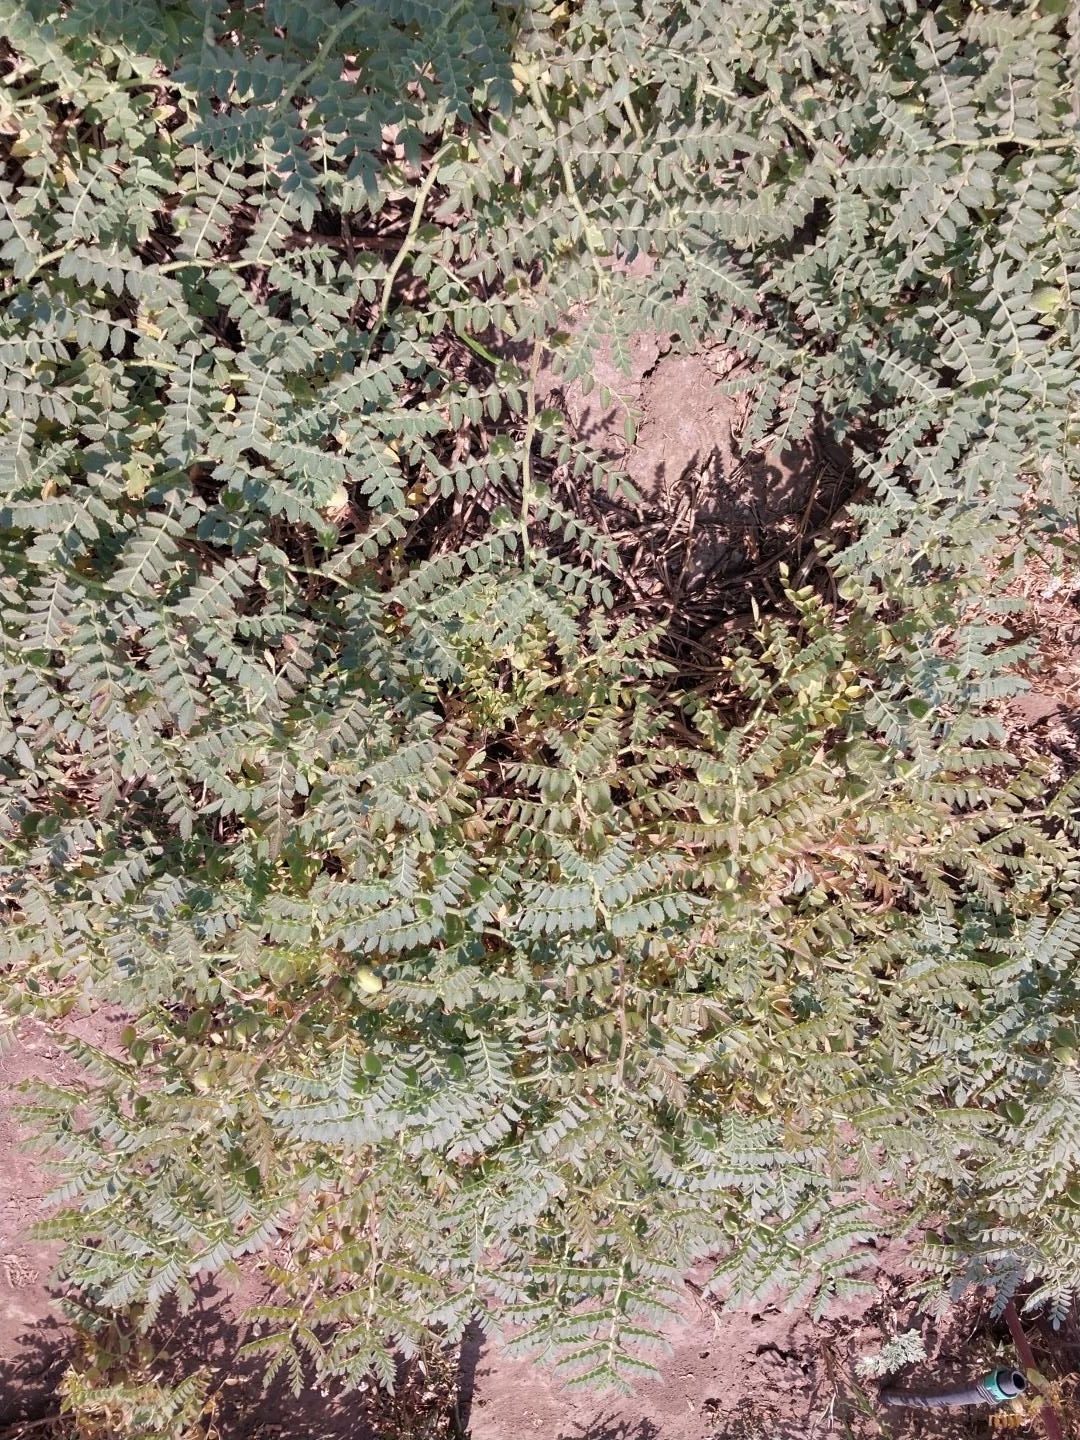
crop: chickpea
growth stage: development pod
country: Tanzania
